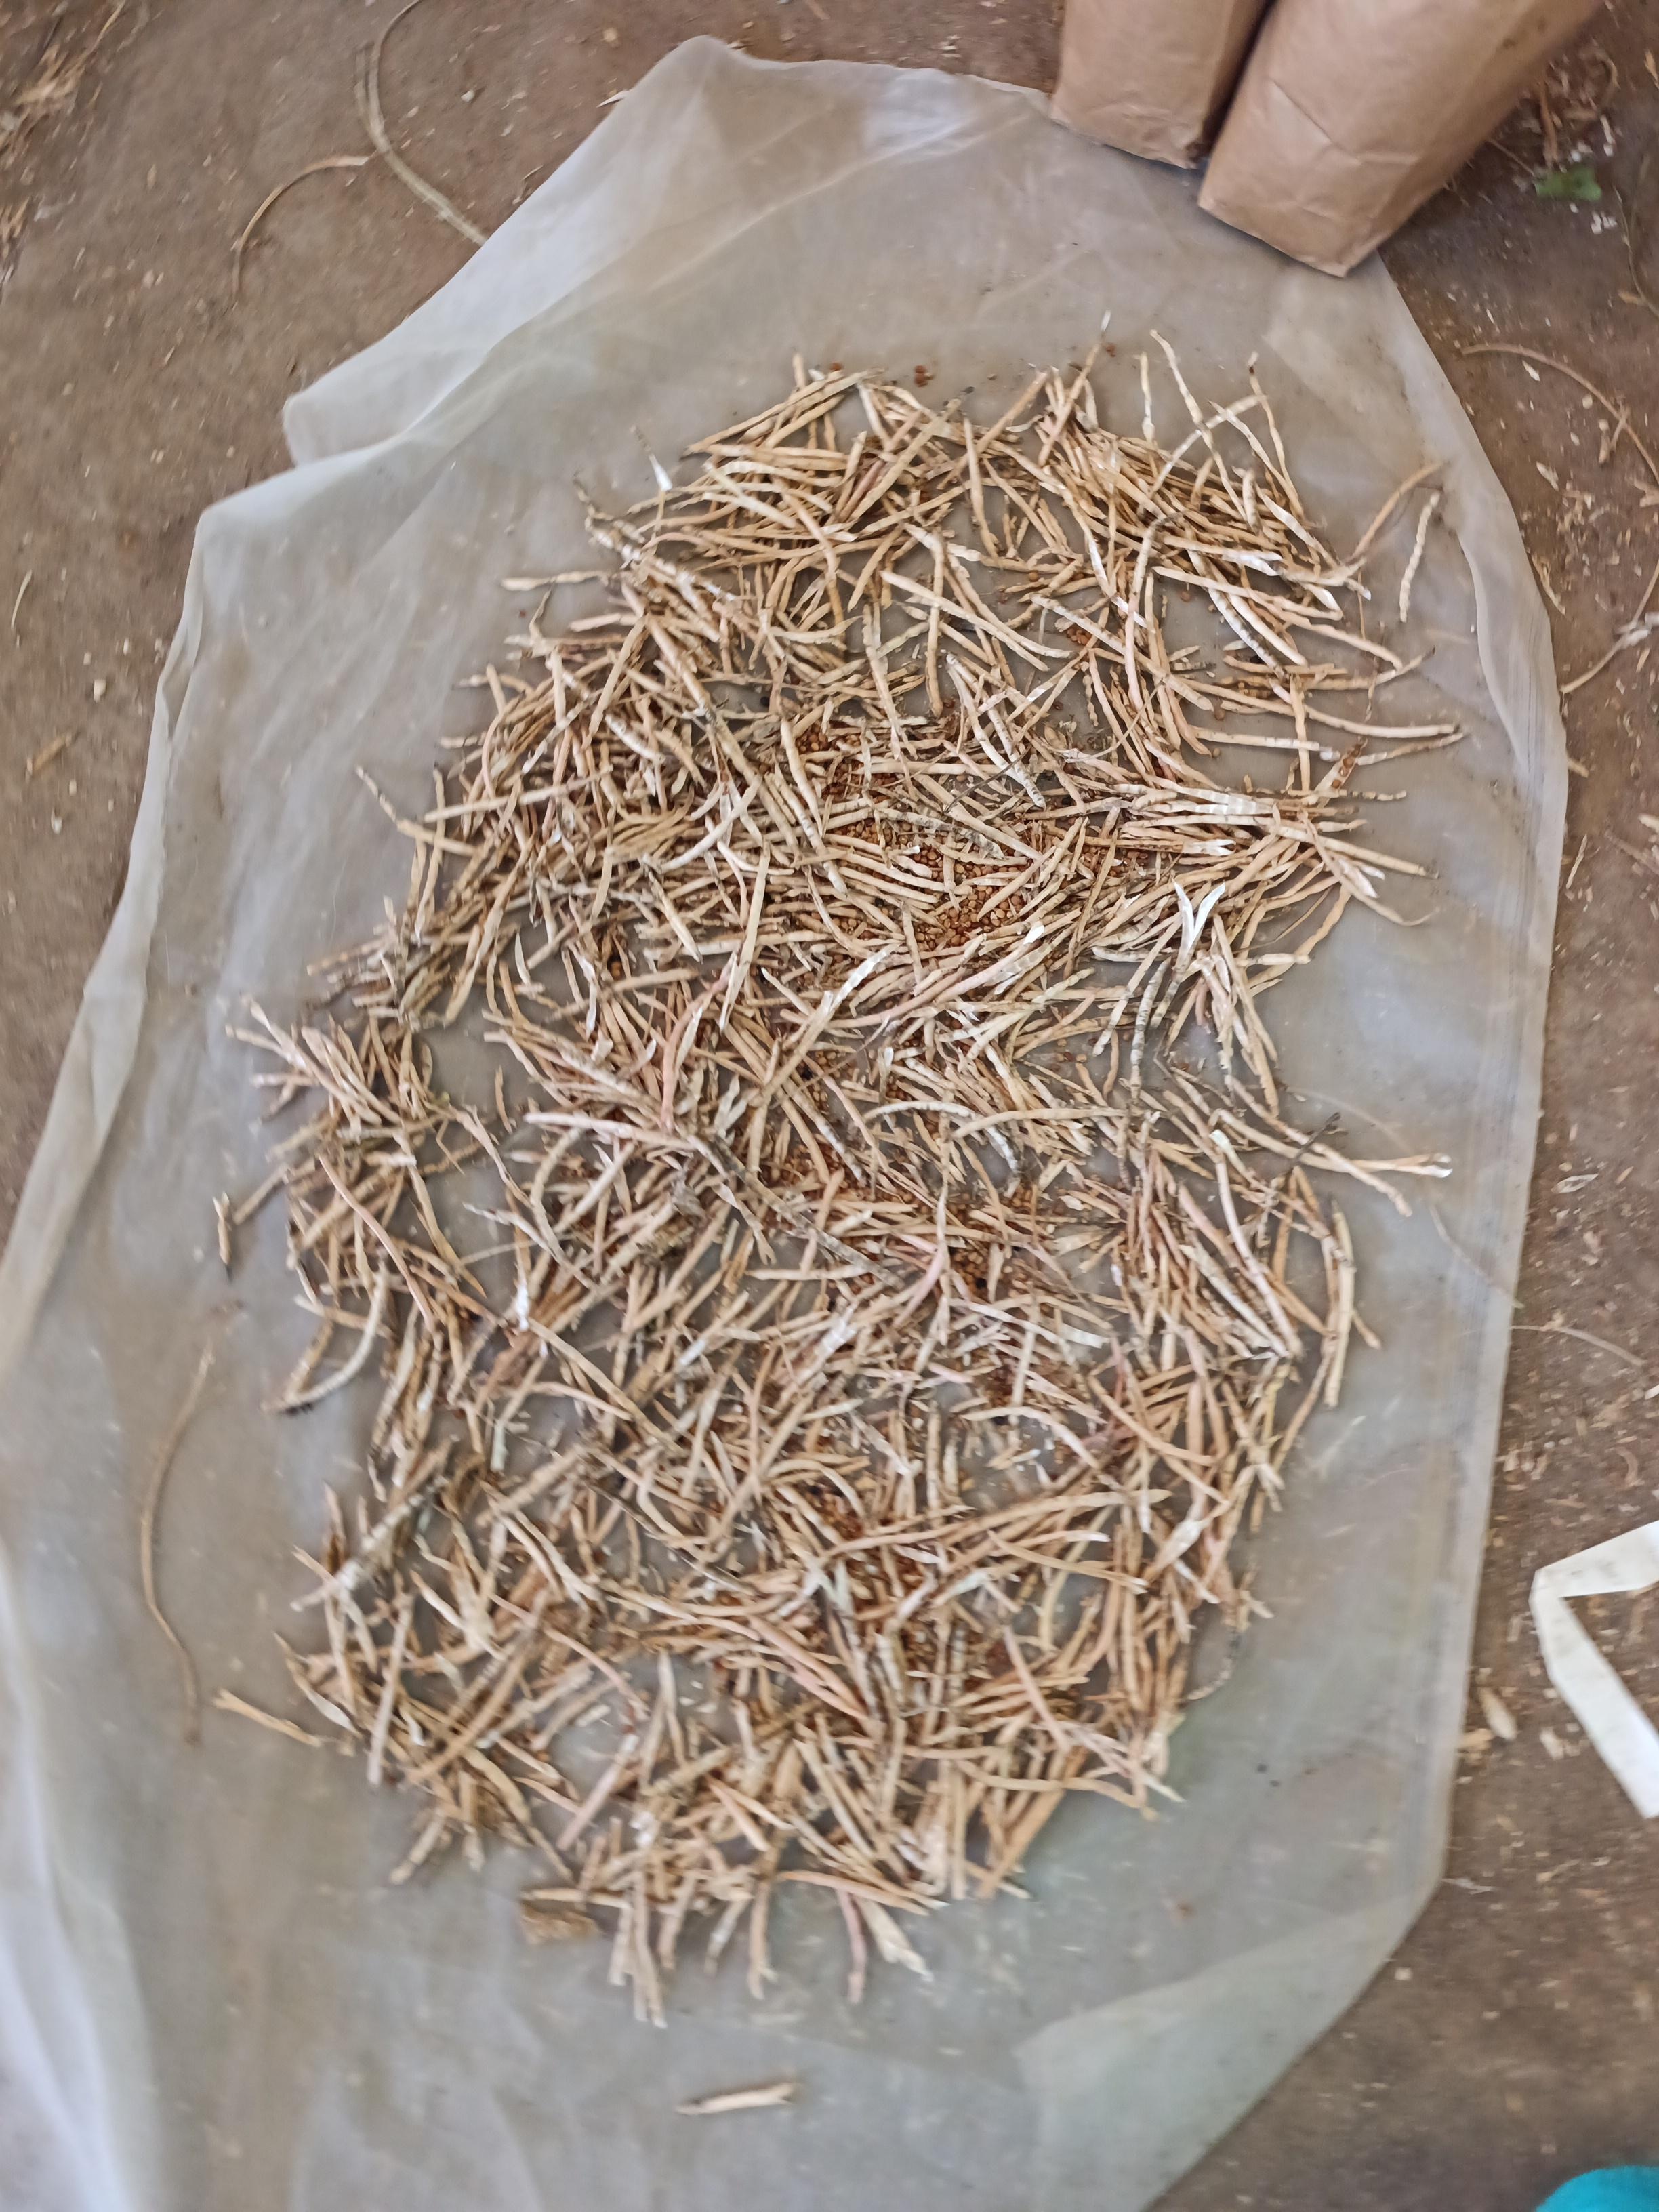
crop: cowpea
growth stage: harvest
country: Nigeria
